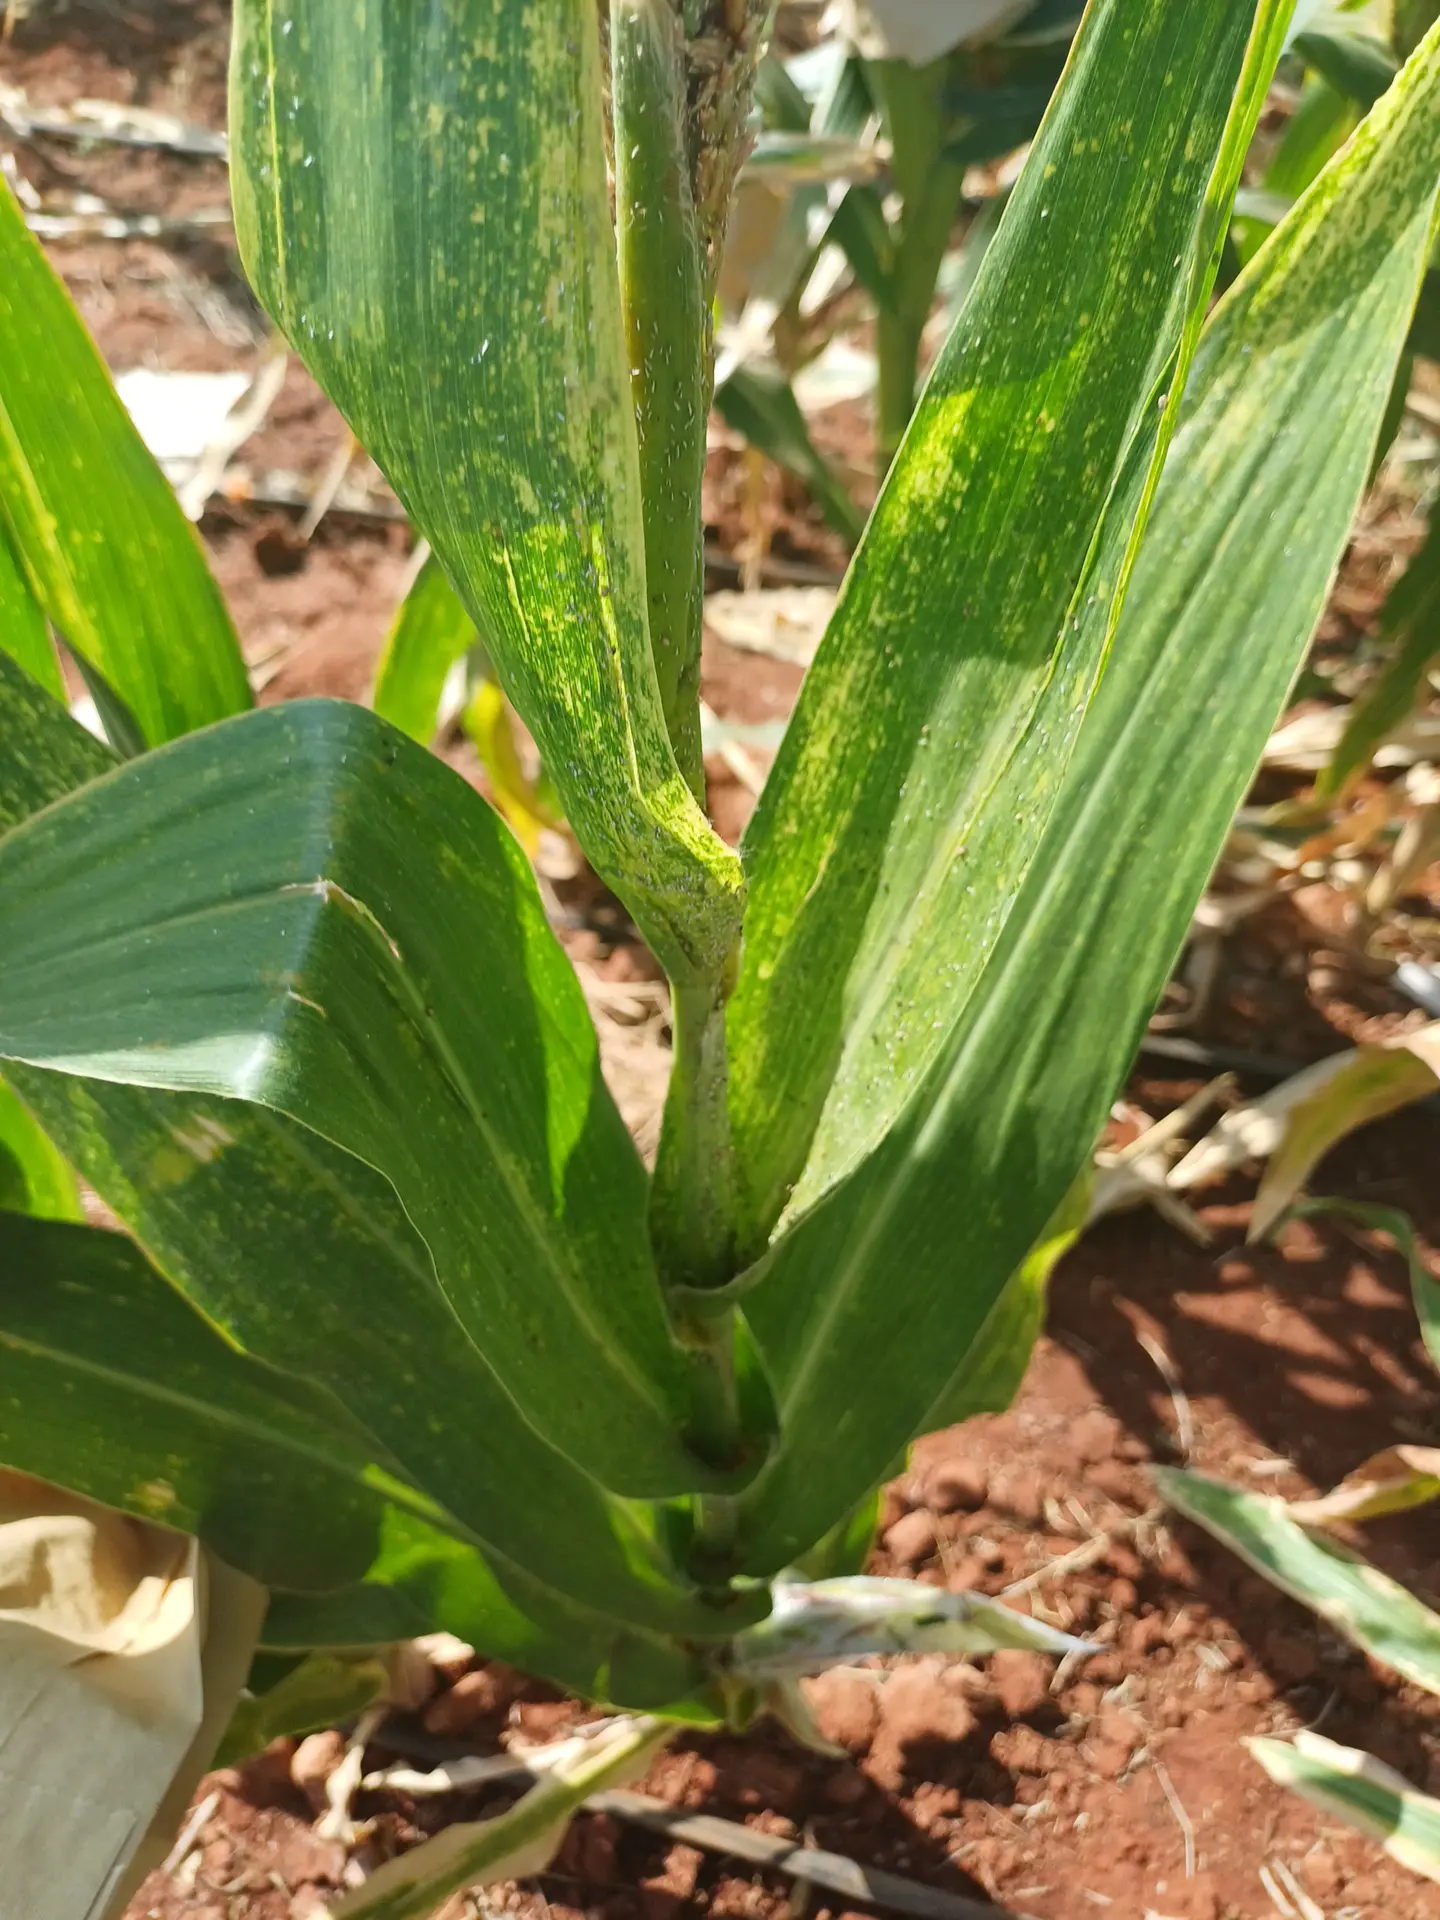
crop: maize
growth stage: flowering
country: Kenya
